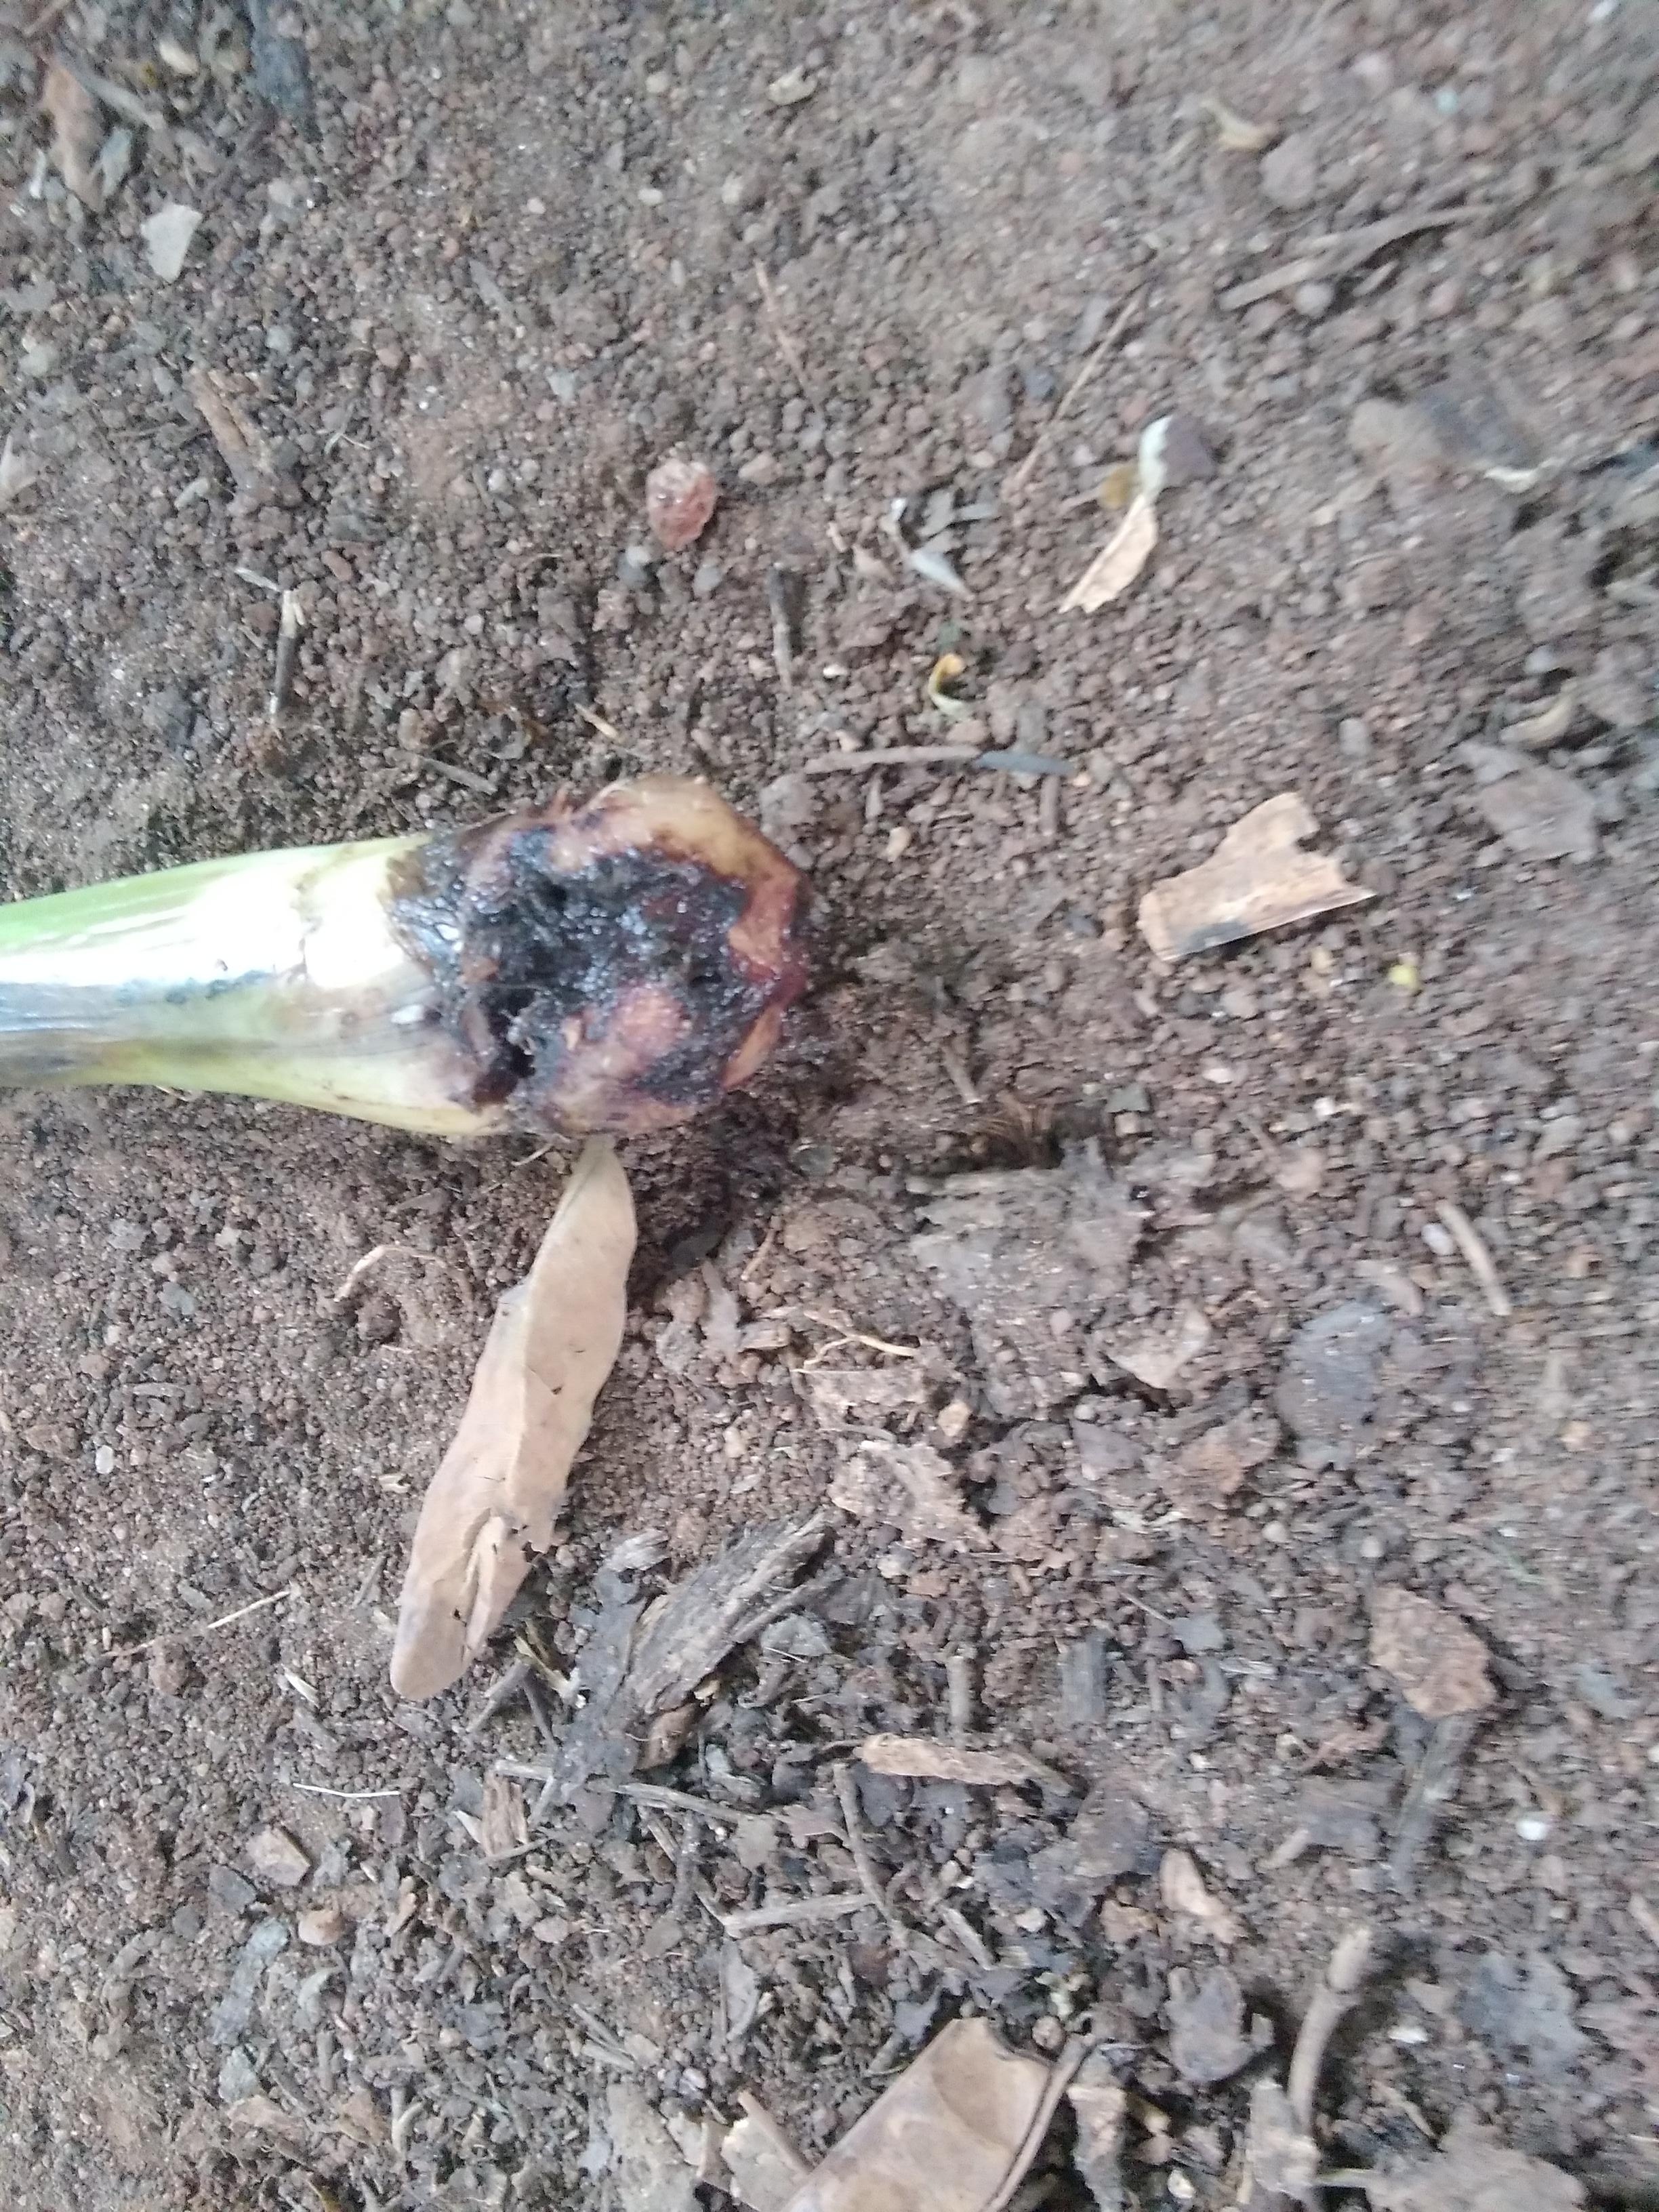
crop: banana
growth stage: vegetative
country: Tanzania
